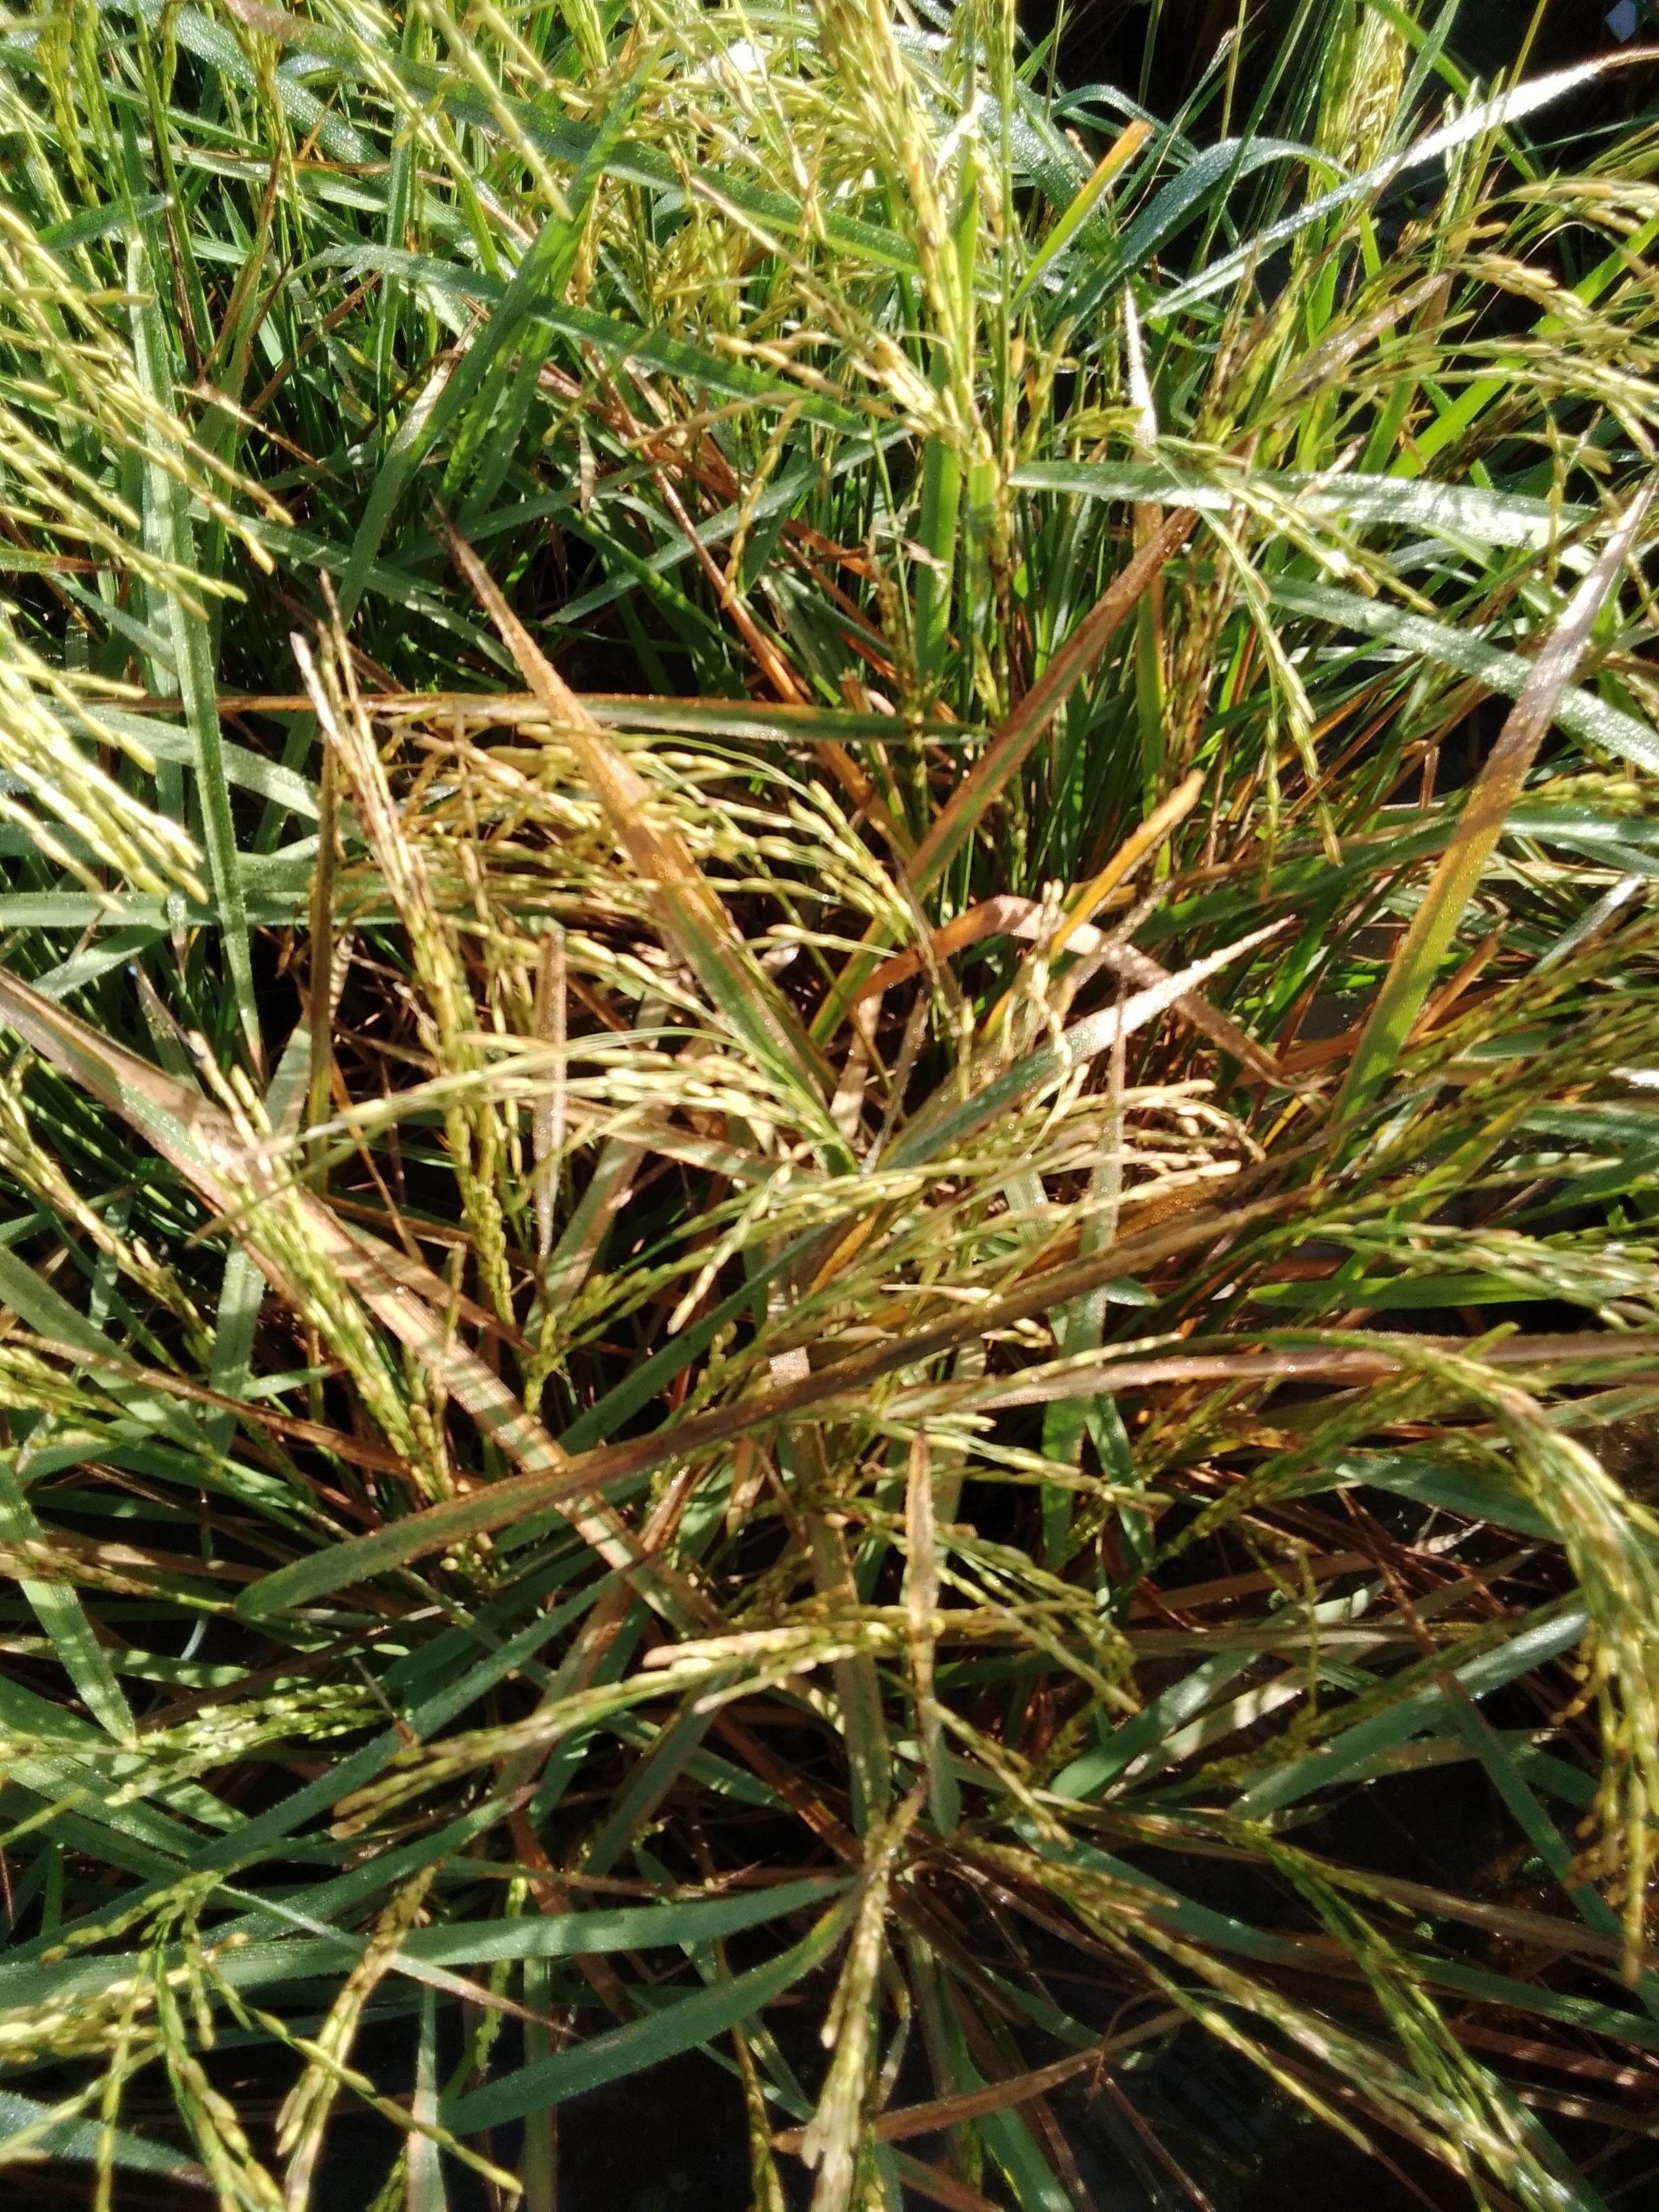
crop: rice
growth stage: stage dough
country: Senegal
